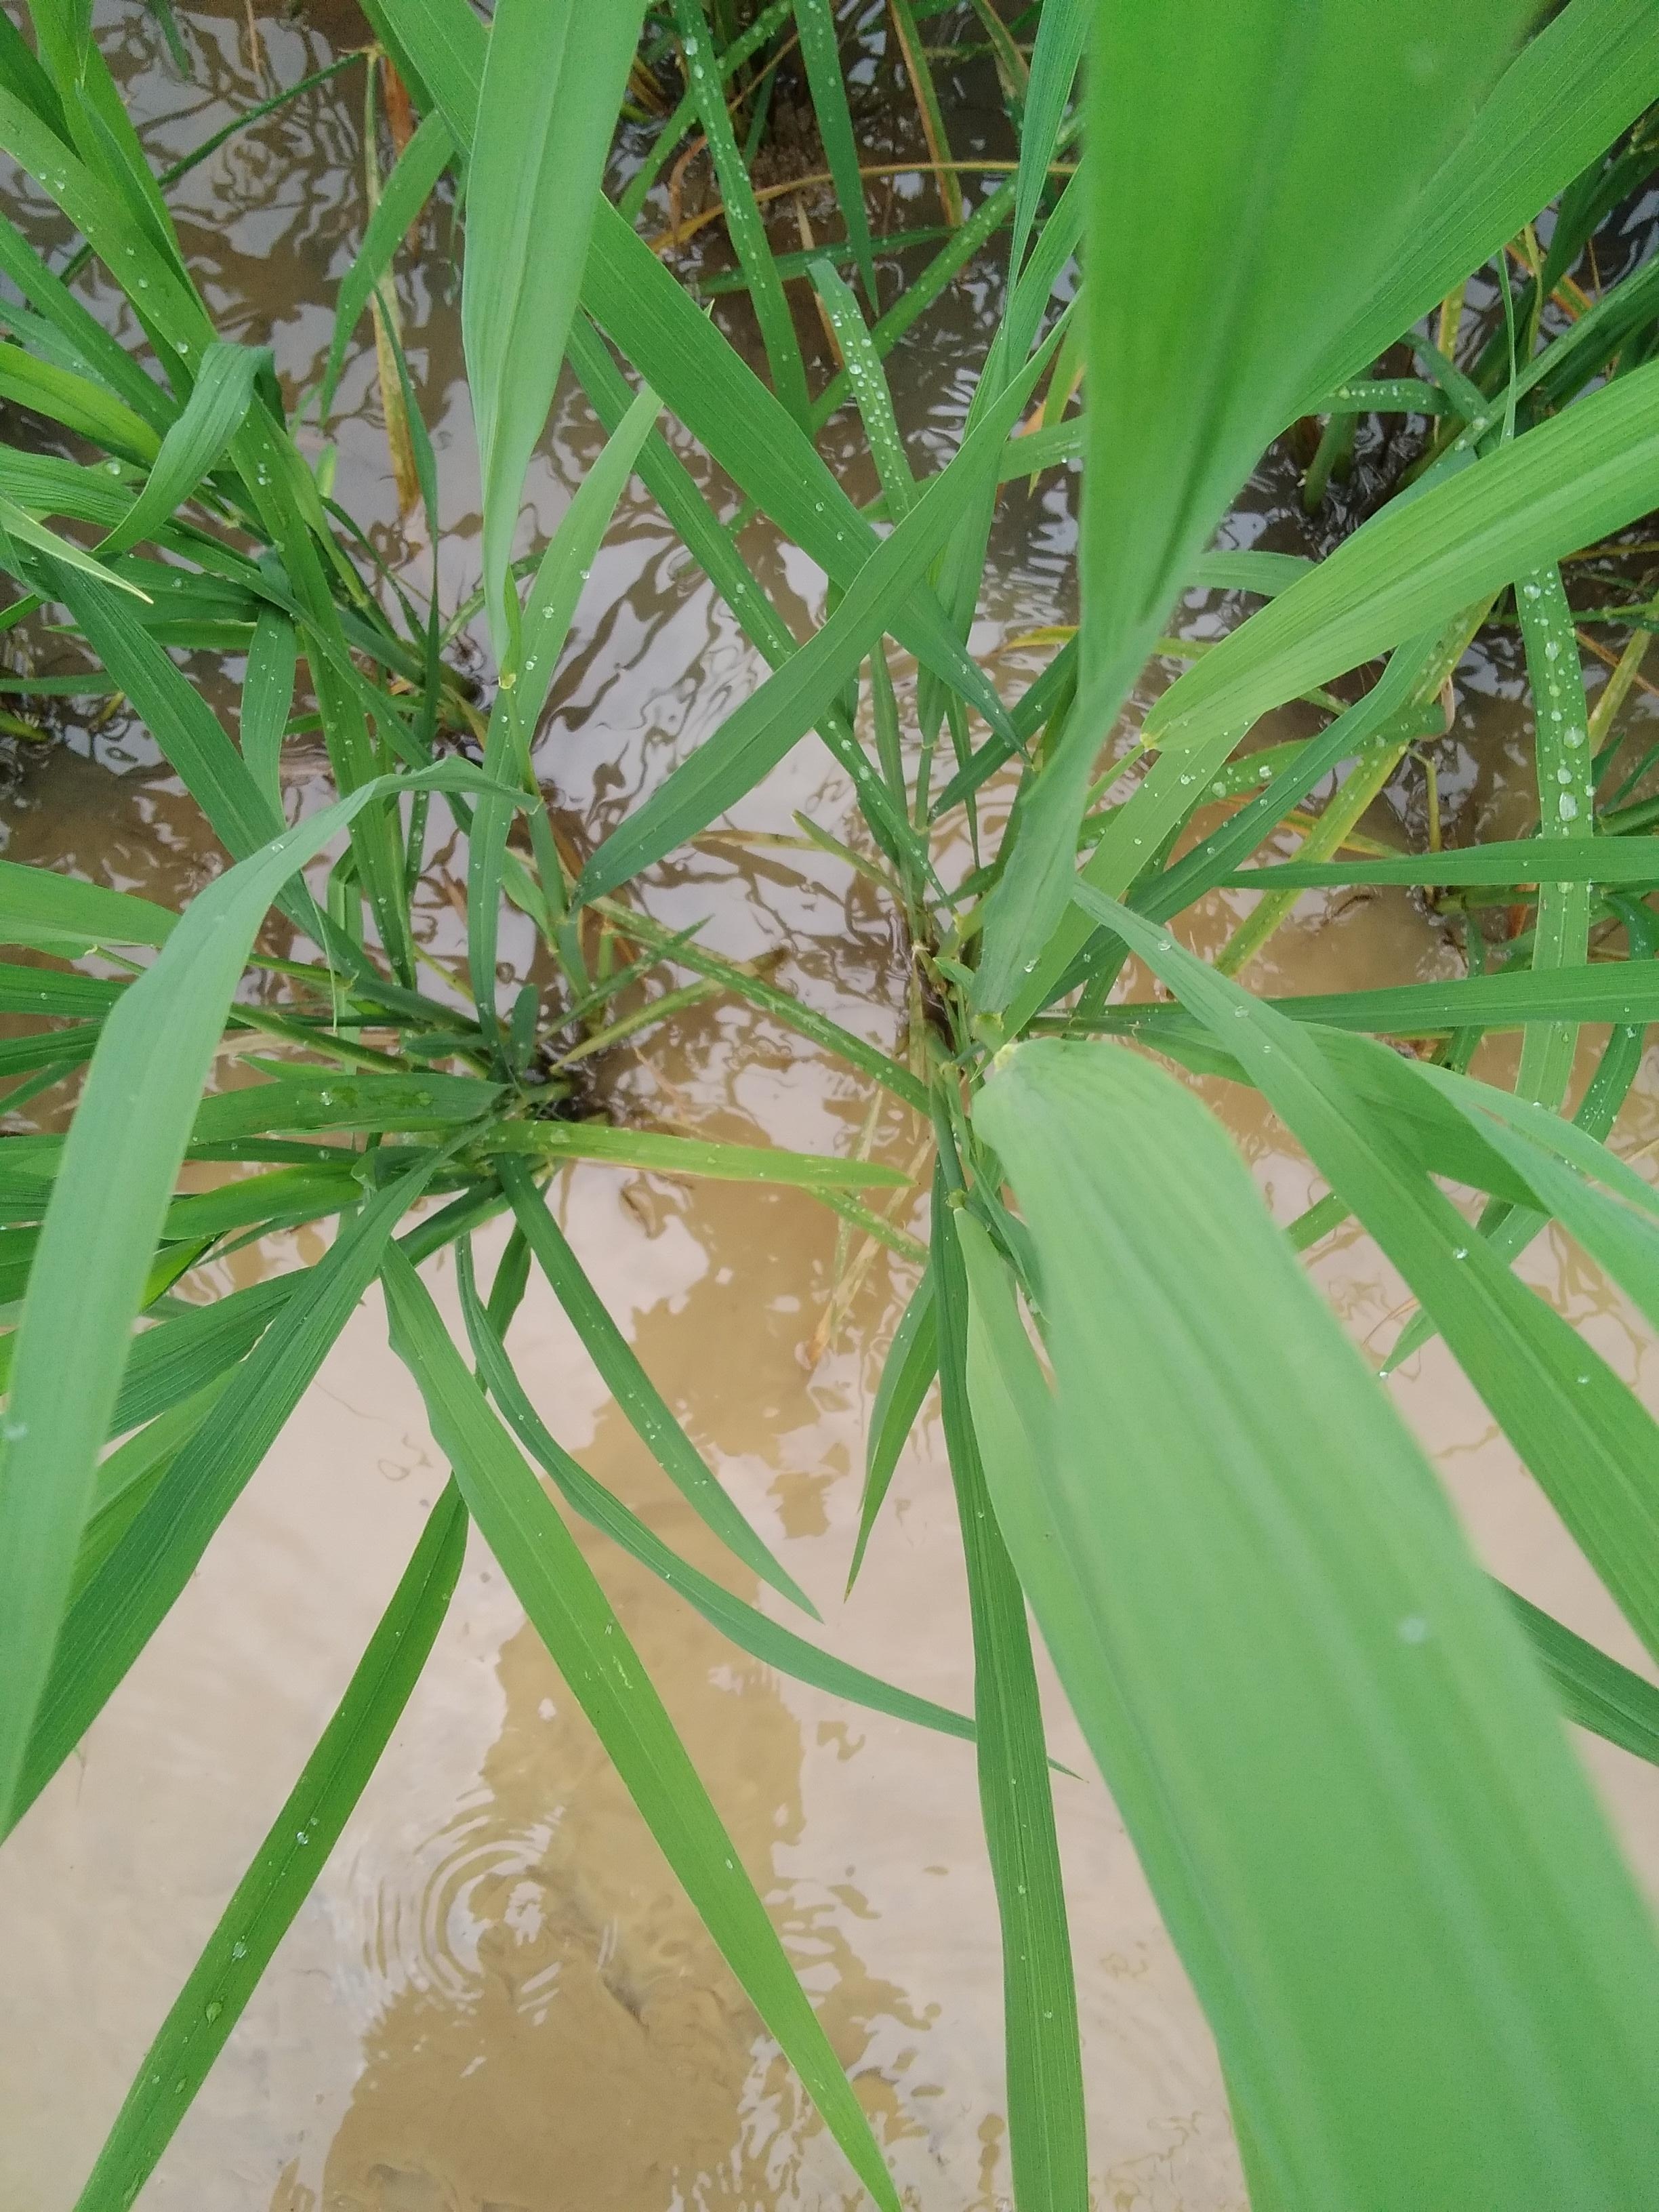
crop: rice
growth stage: booting
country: Nigeria
